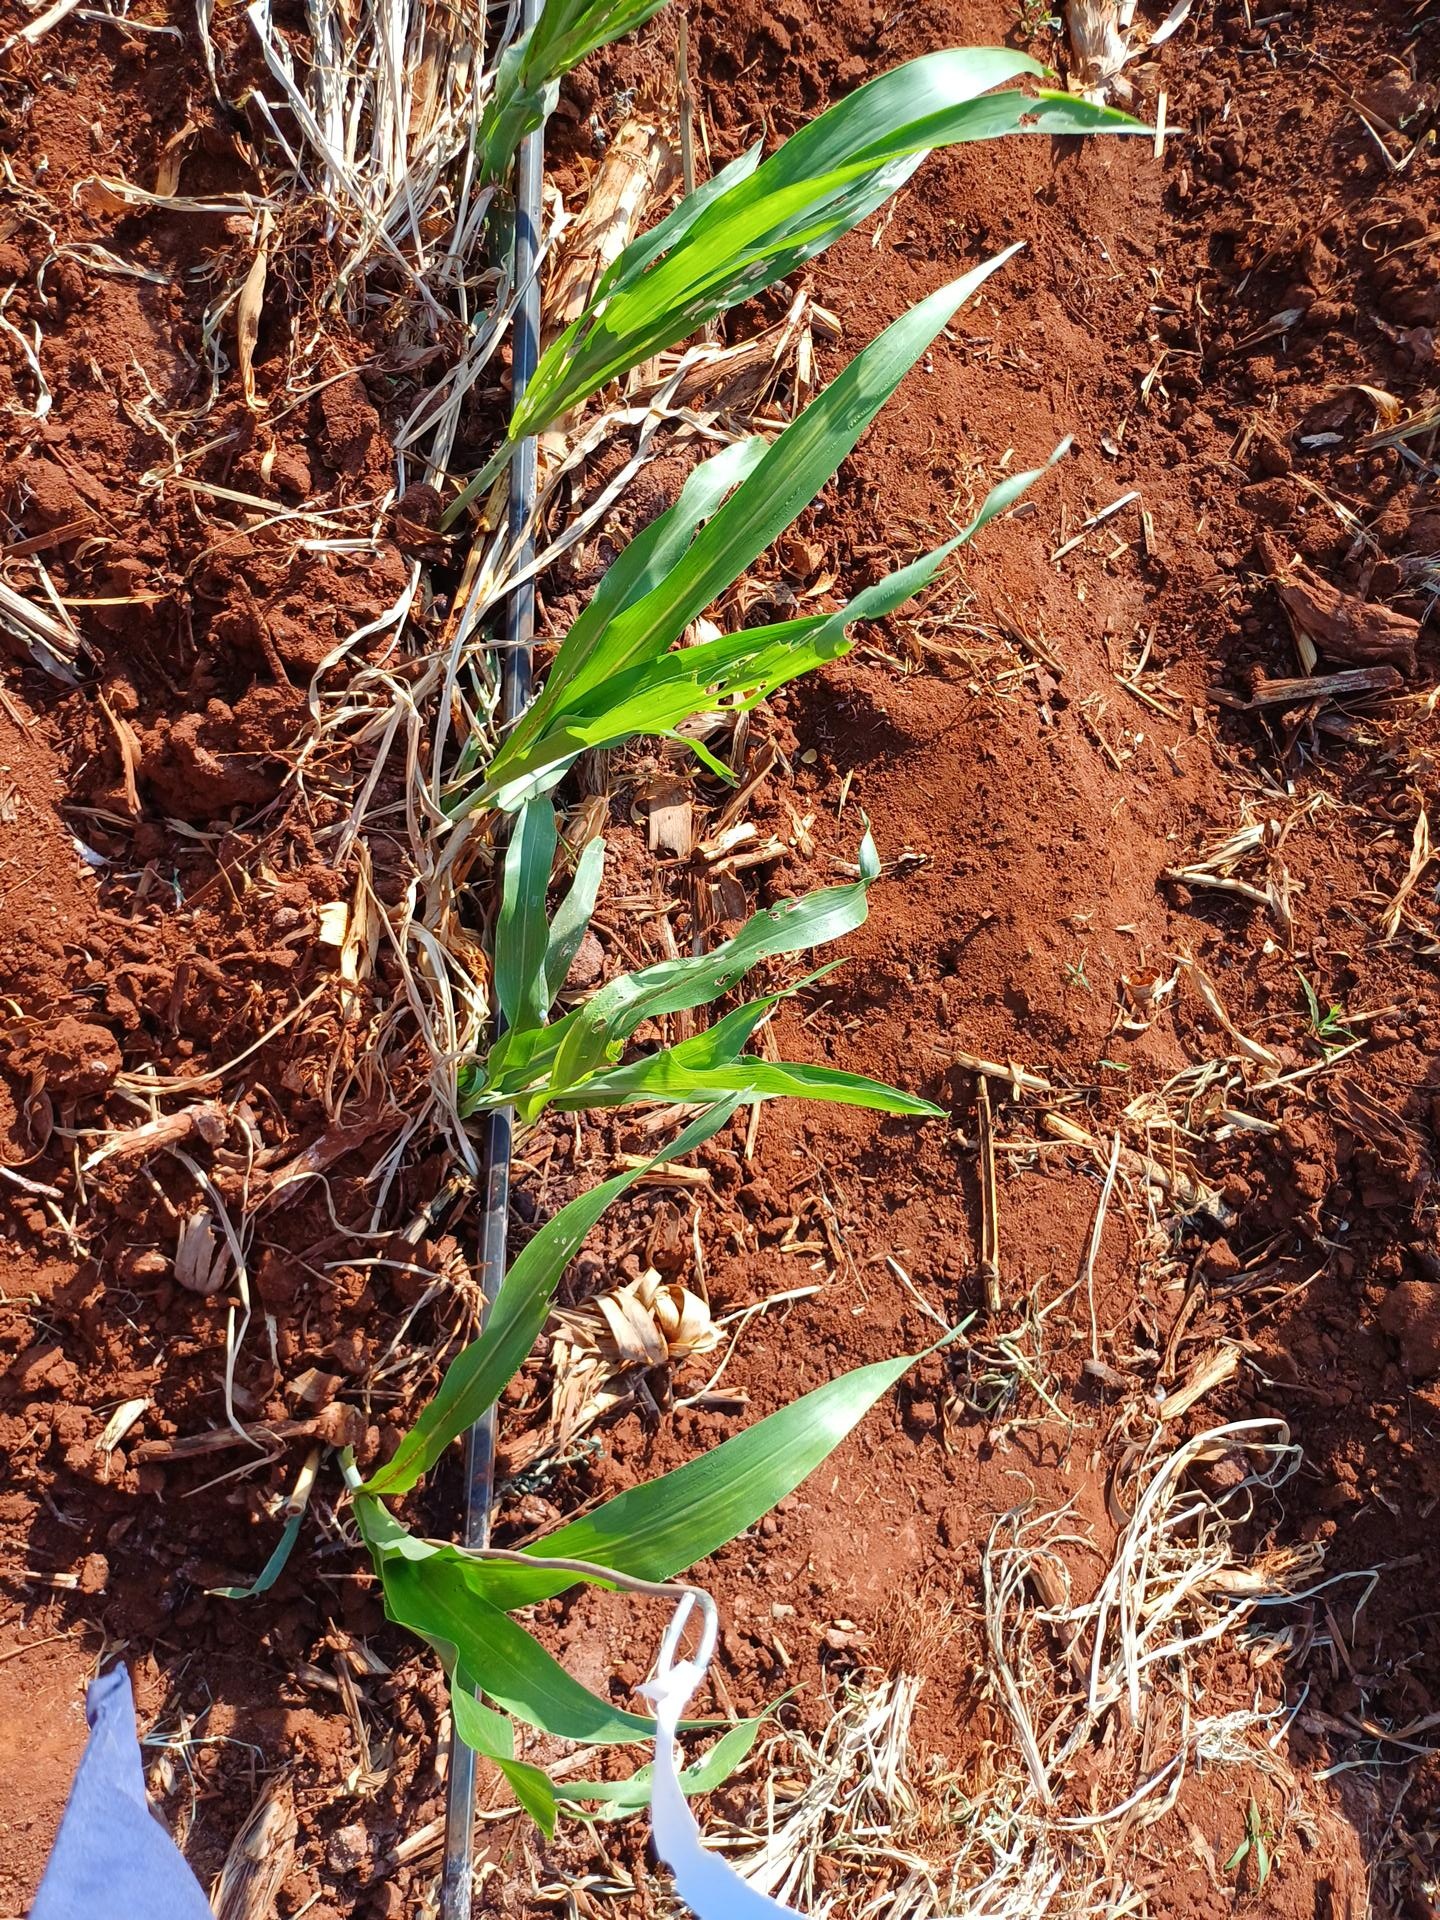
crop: sorghum
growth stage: vegetative
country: Kenya
